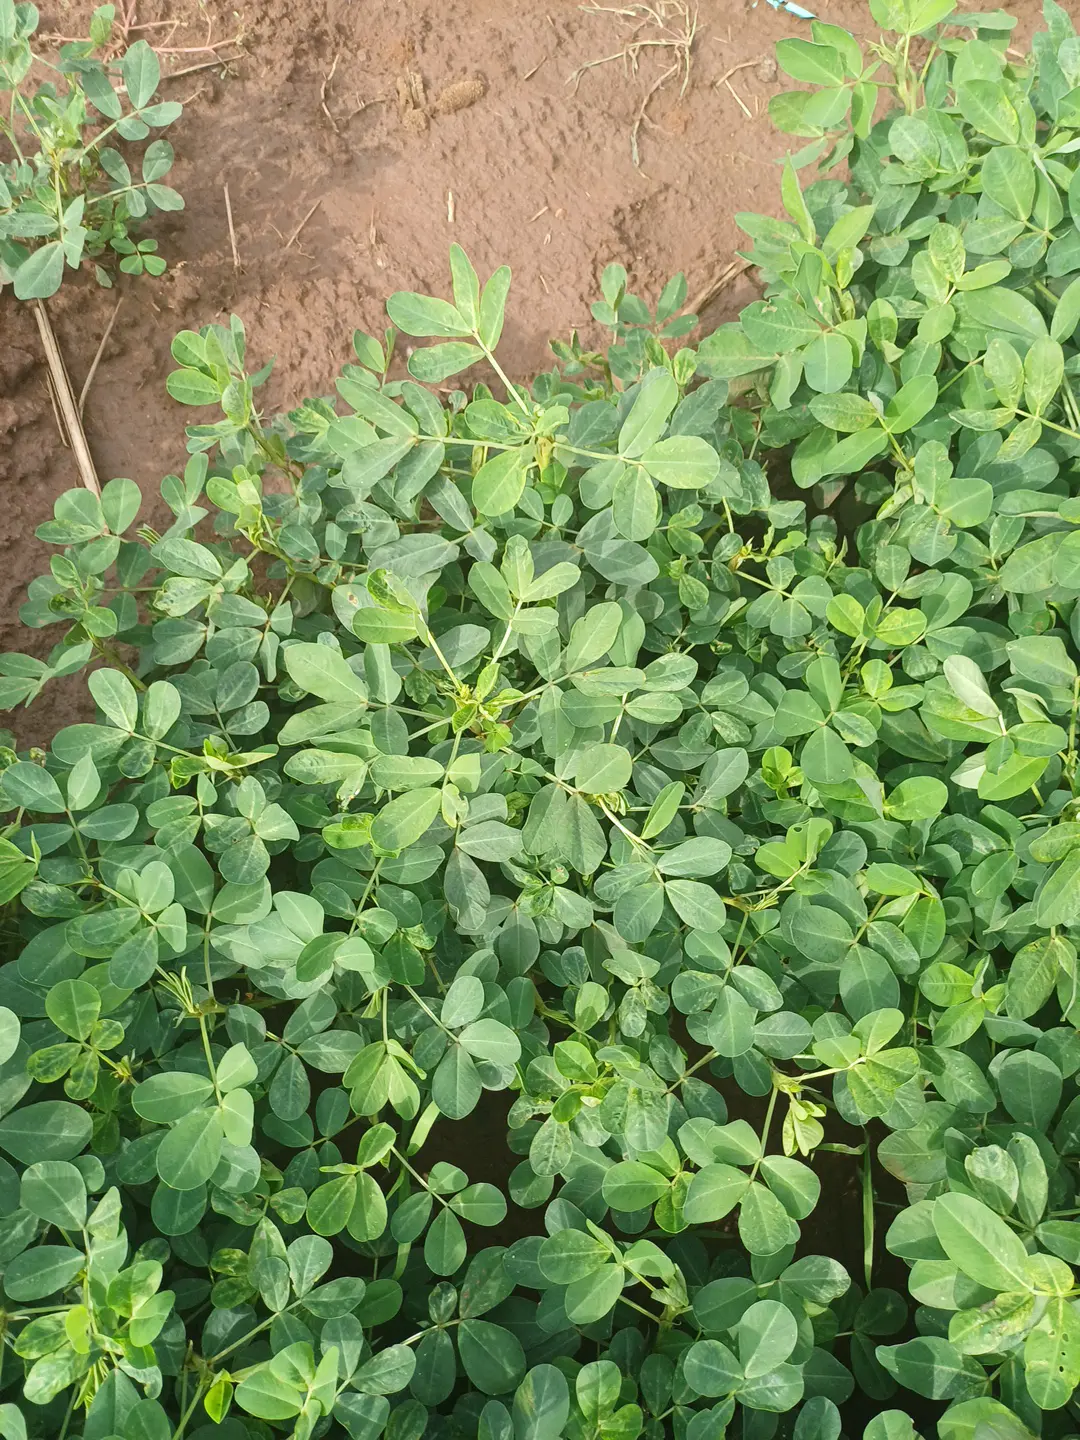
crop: groundnut
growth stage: flowering
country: Kenya
